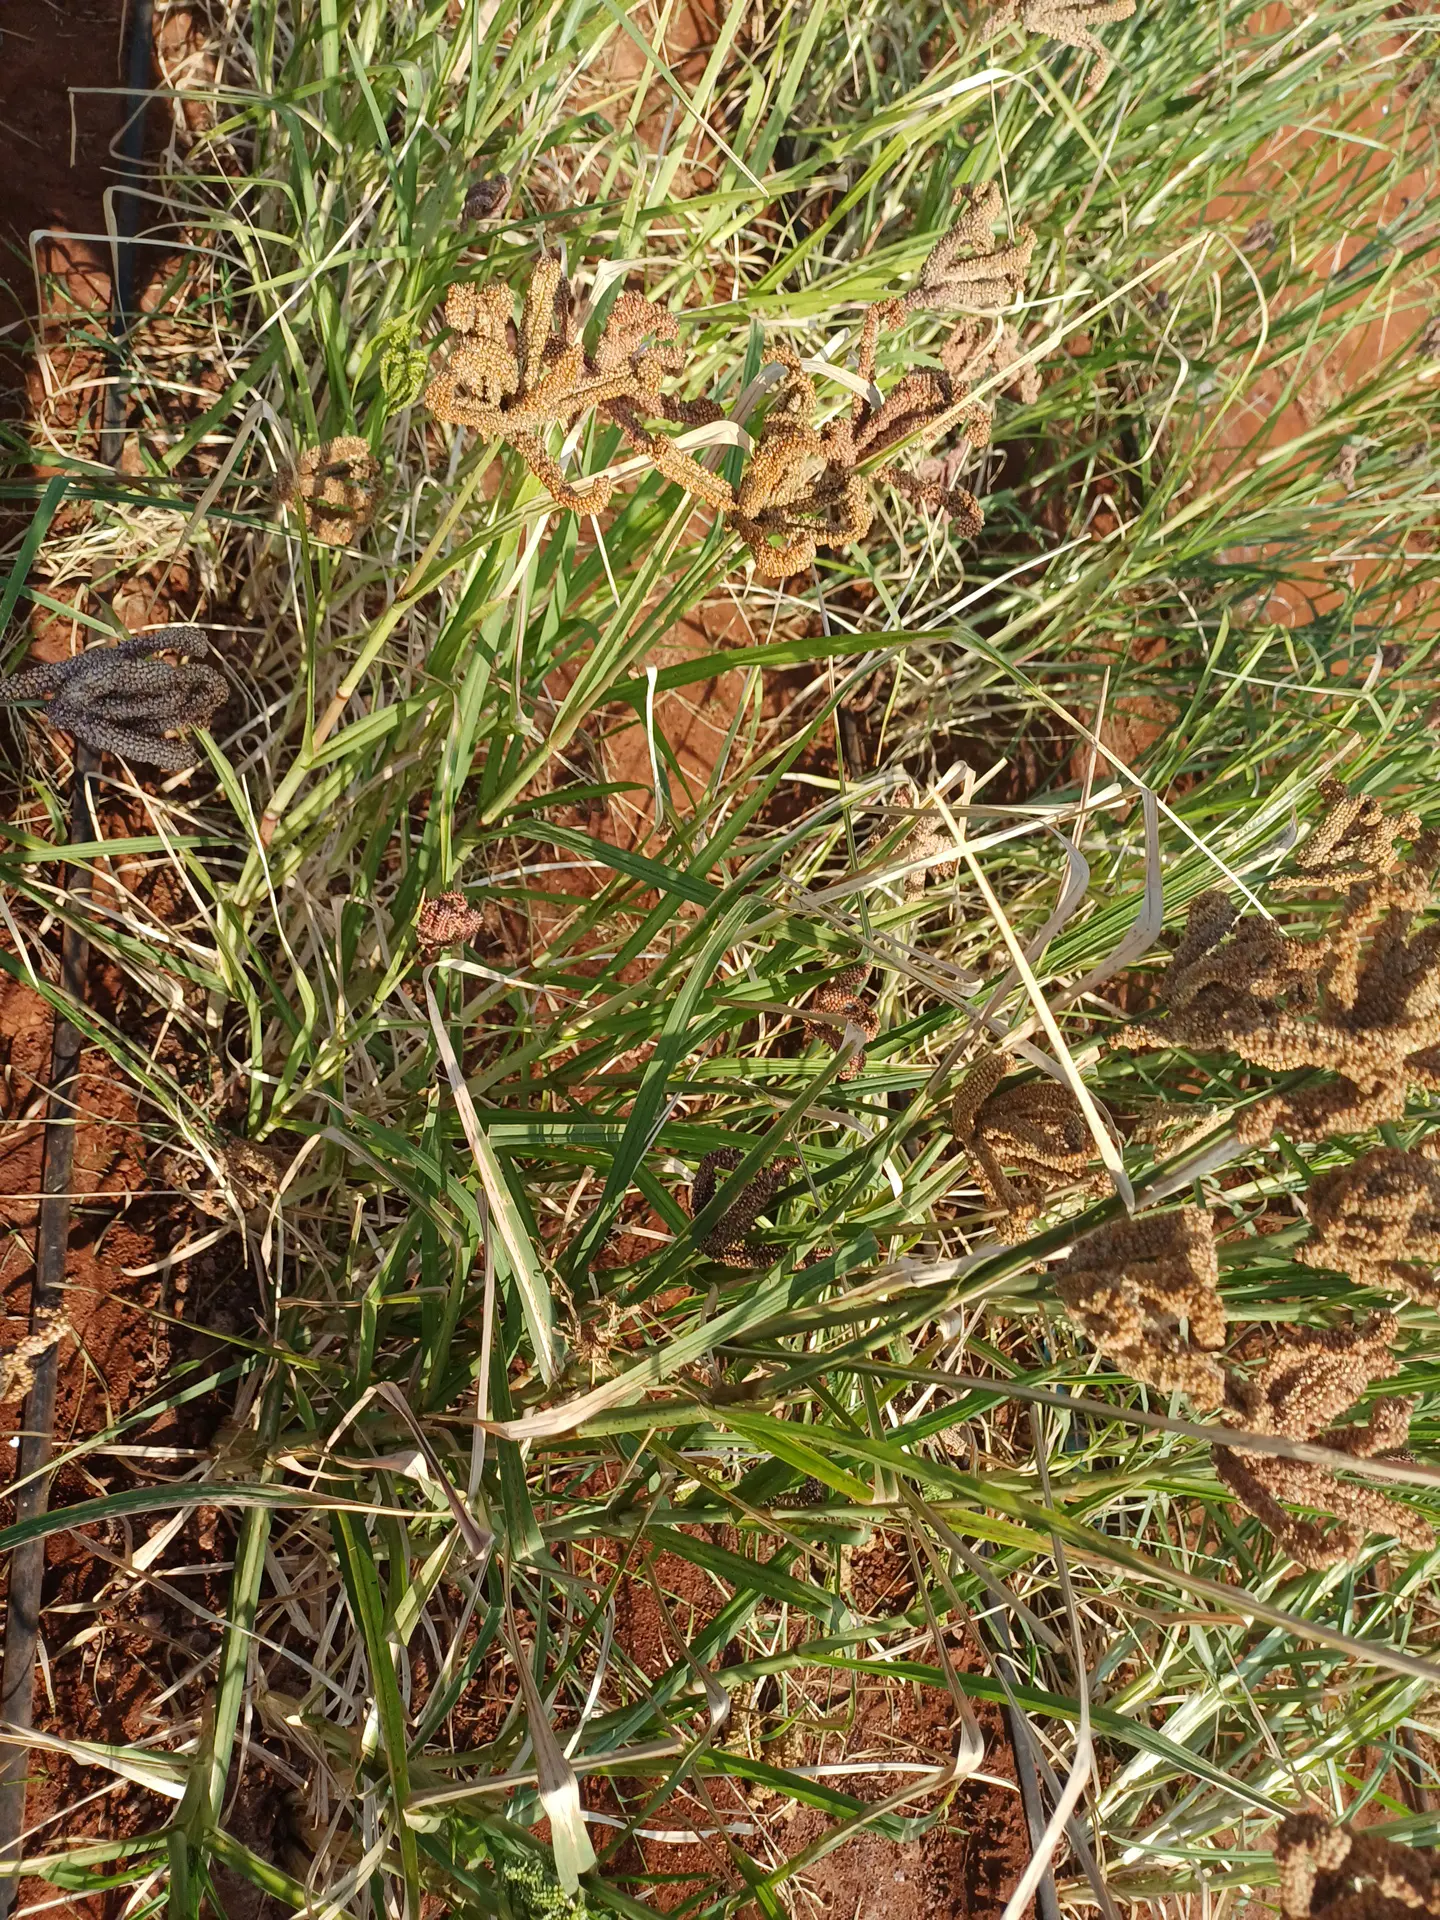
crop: finger millet
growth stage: filling grain
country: Kenya
